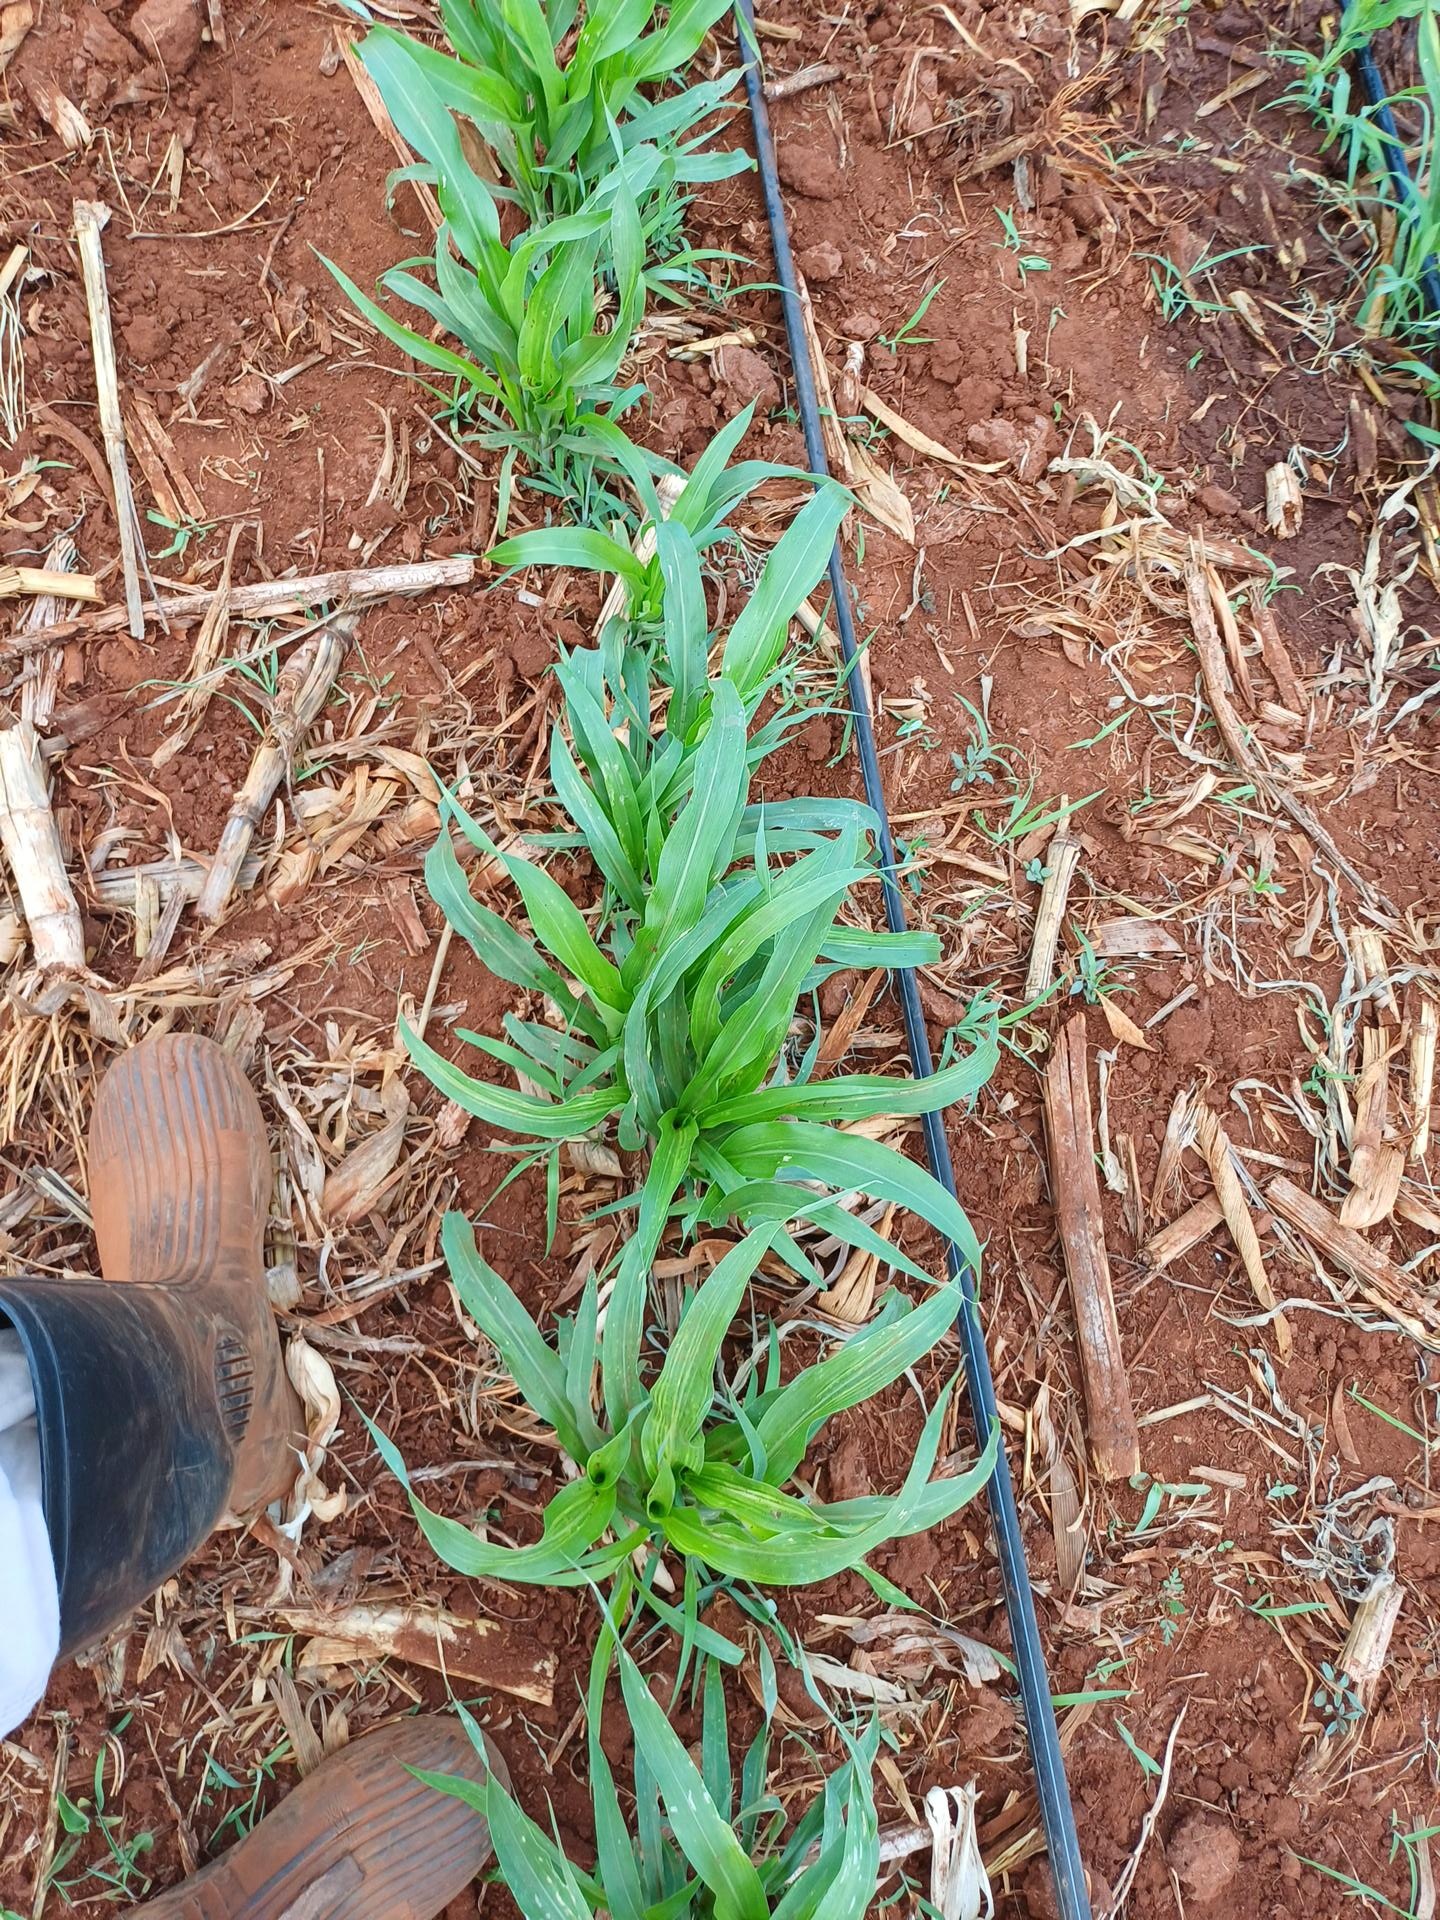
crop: sorghum
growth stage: vegetative
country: Kenya
